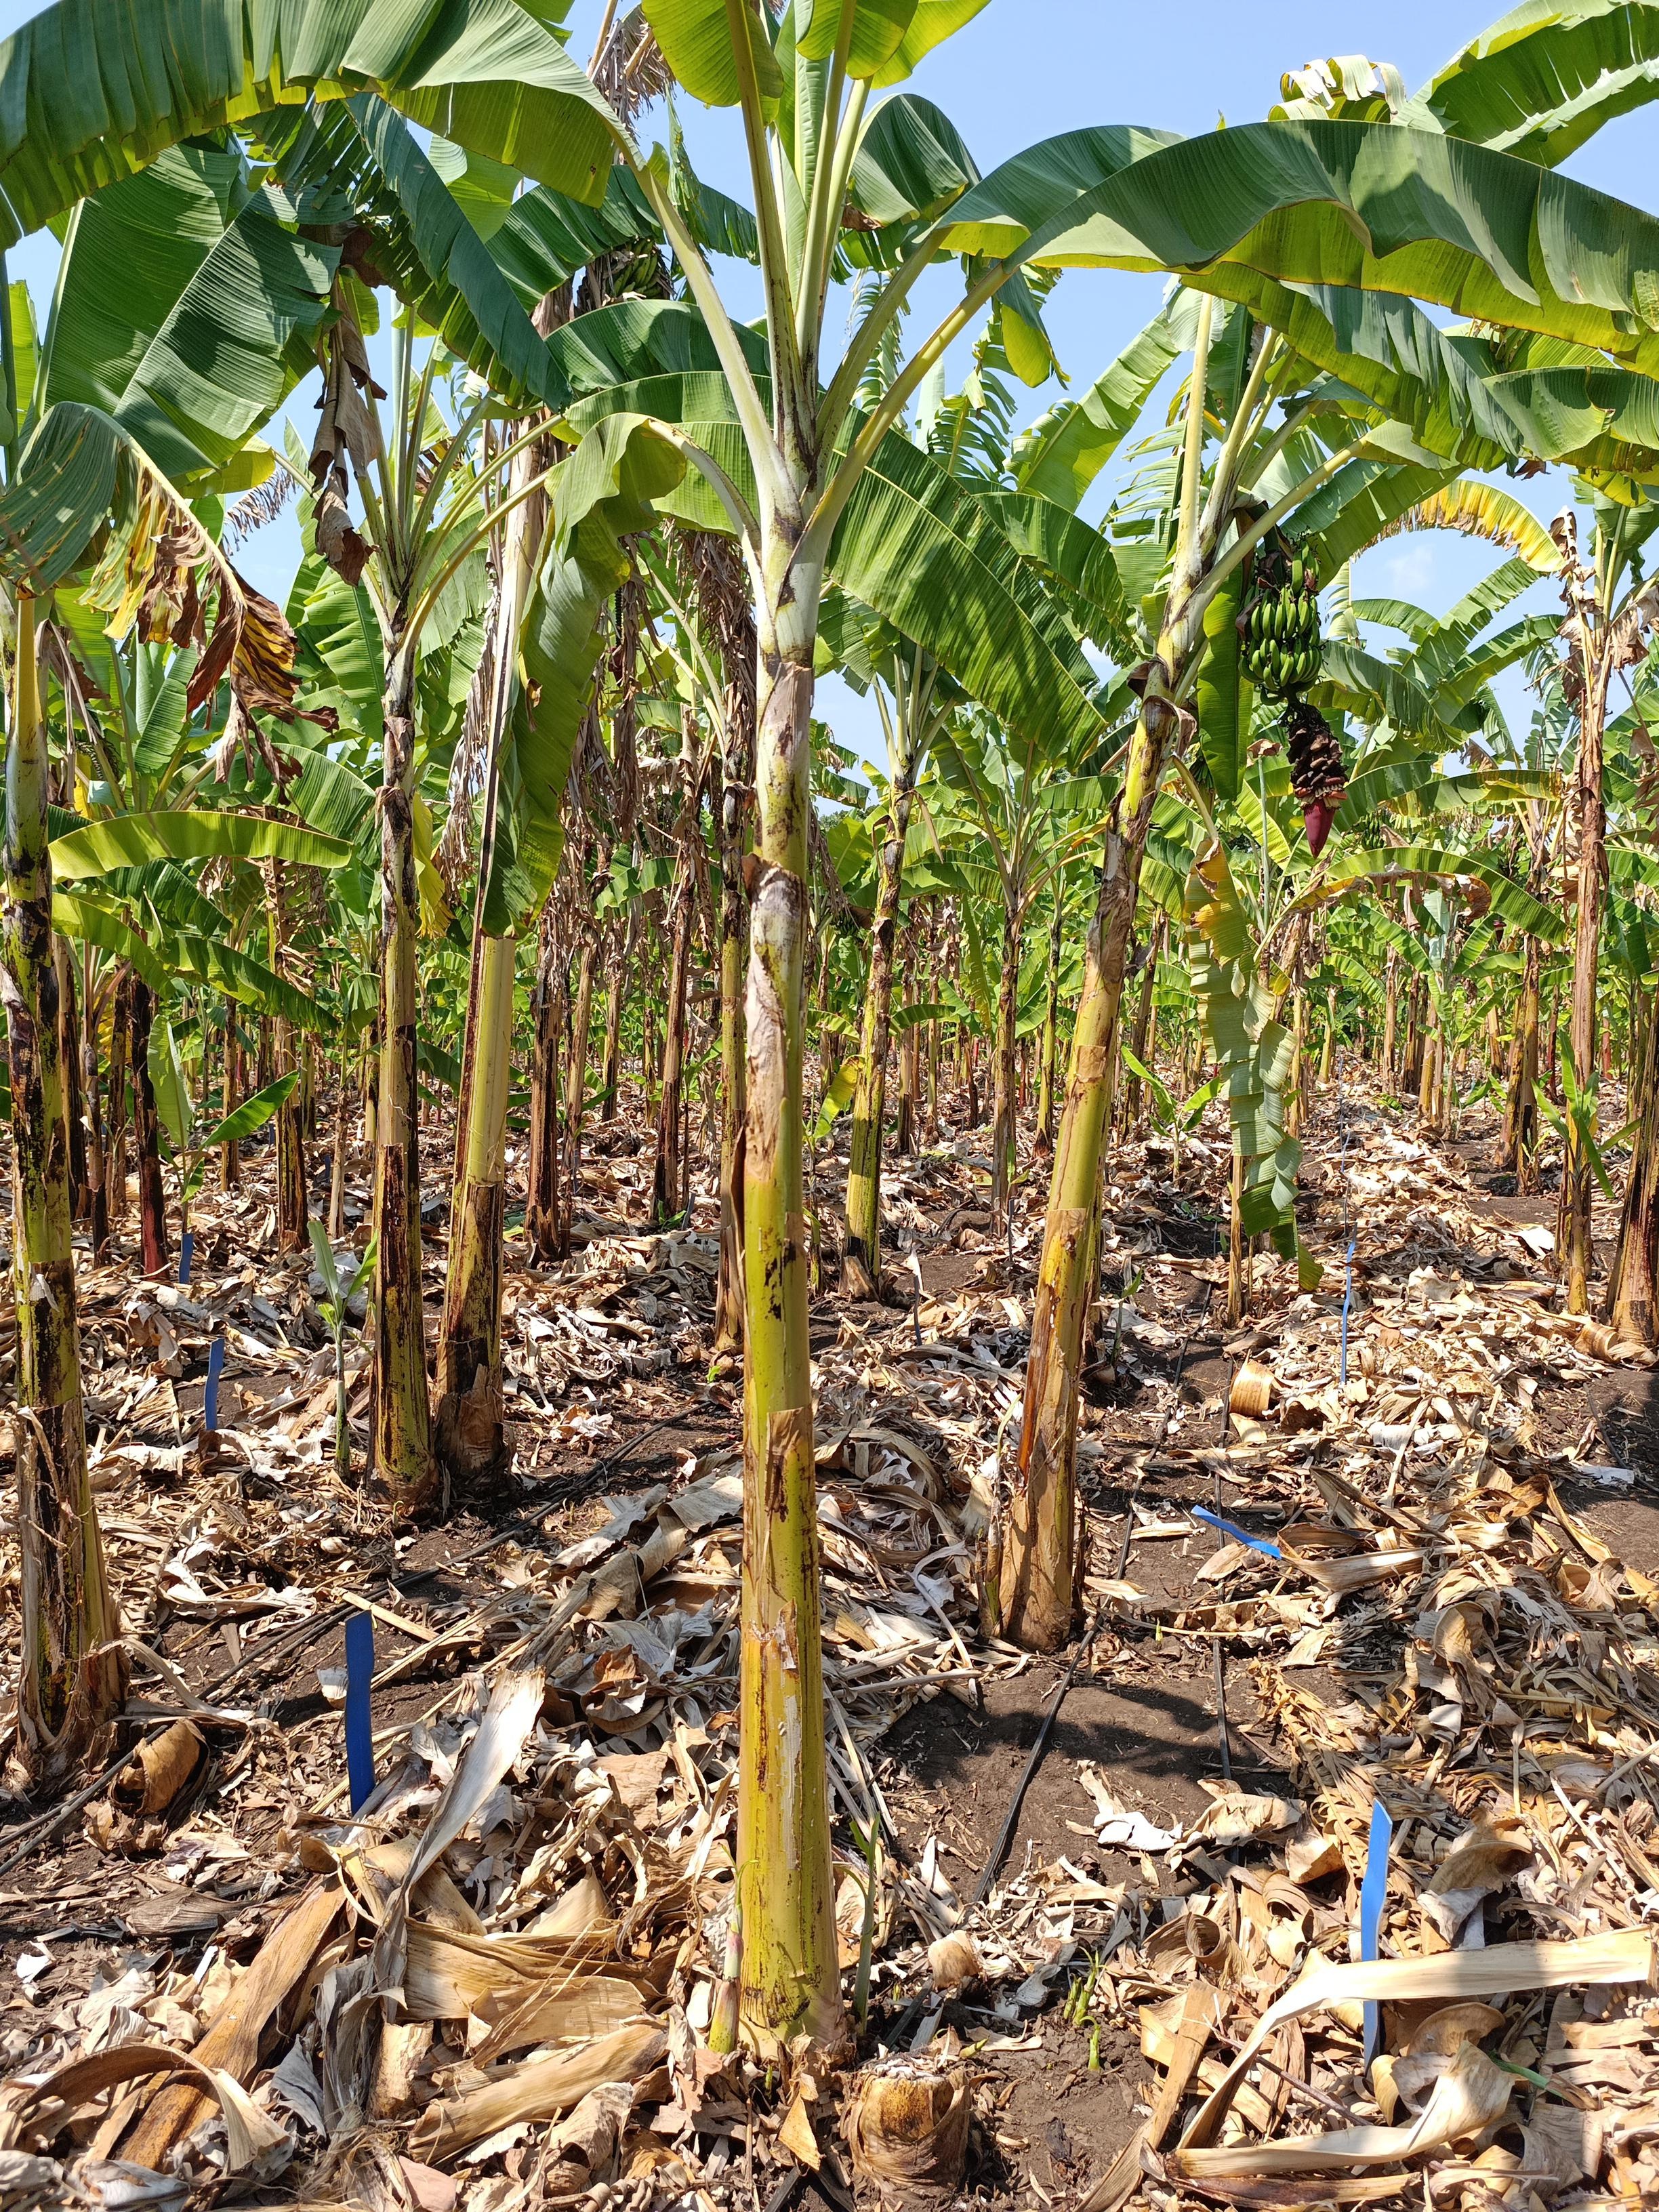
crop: banana
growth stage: vegetative
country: Tanzania
